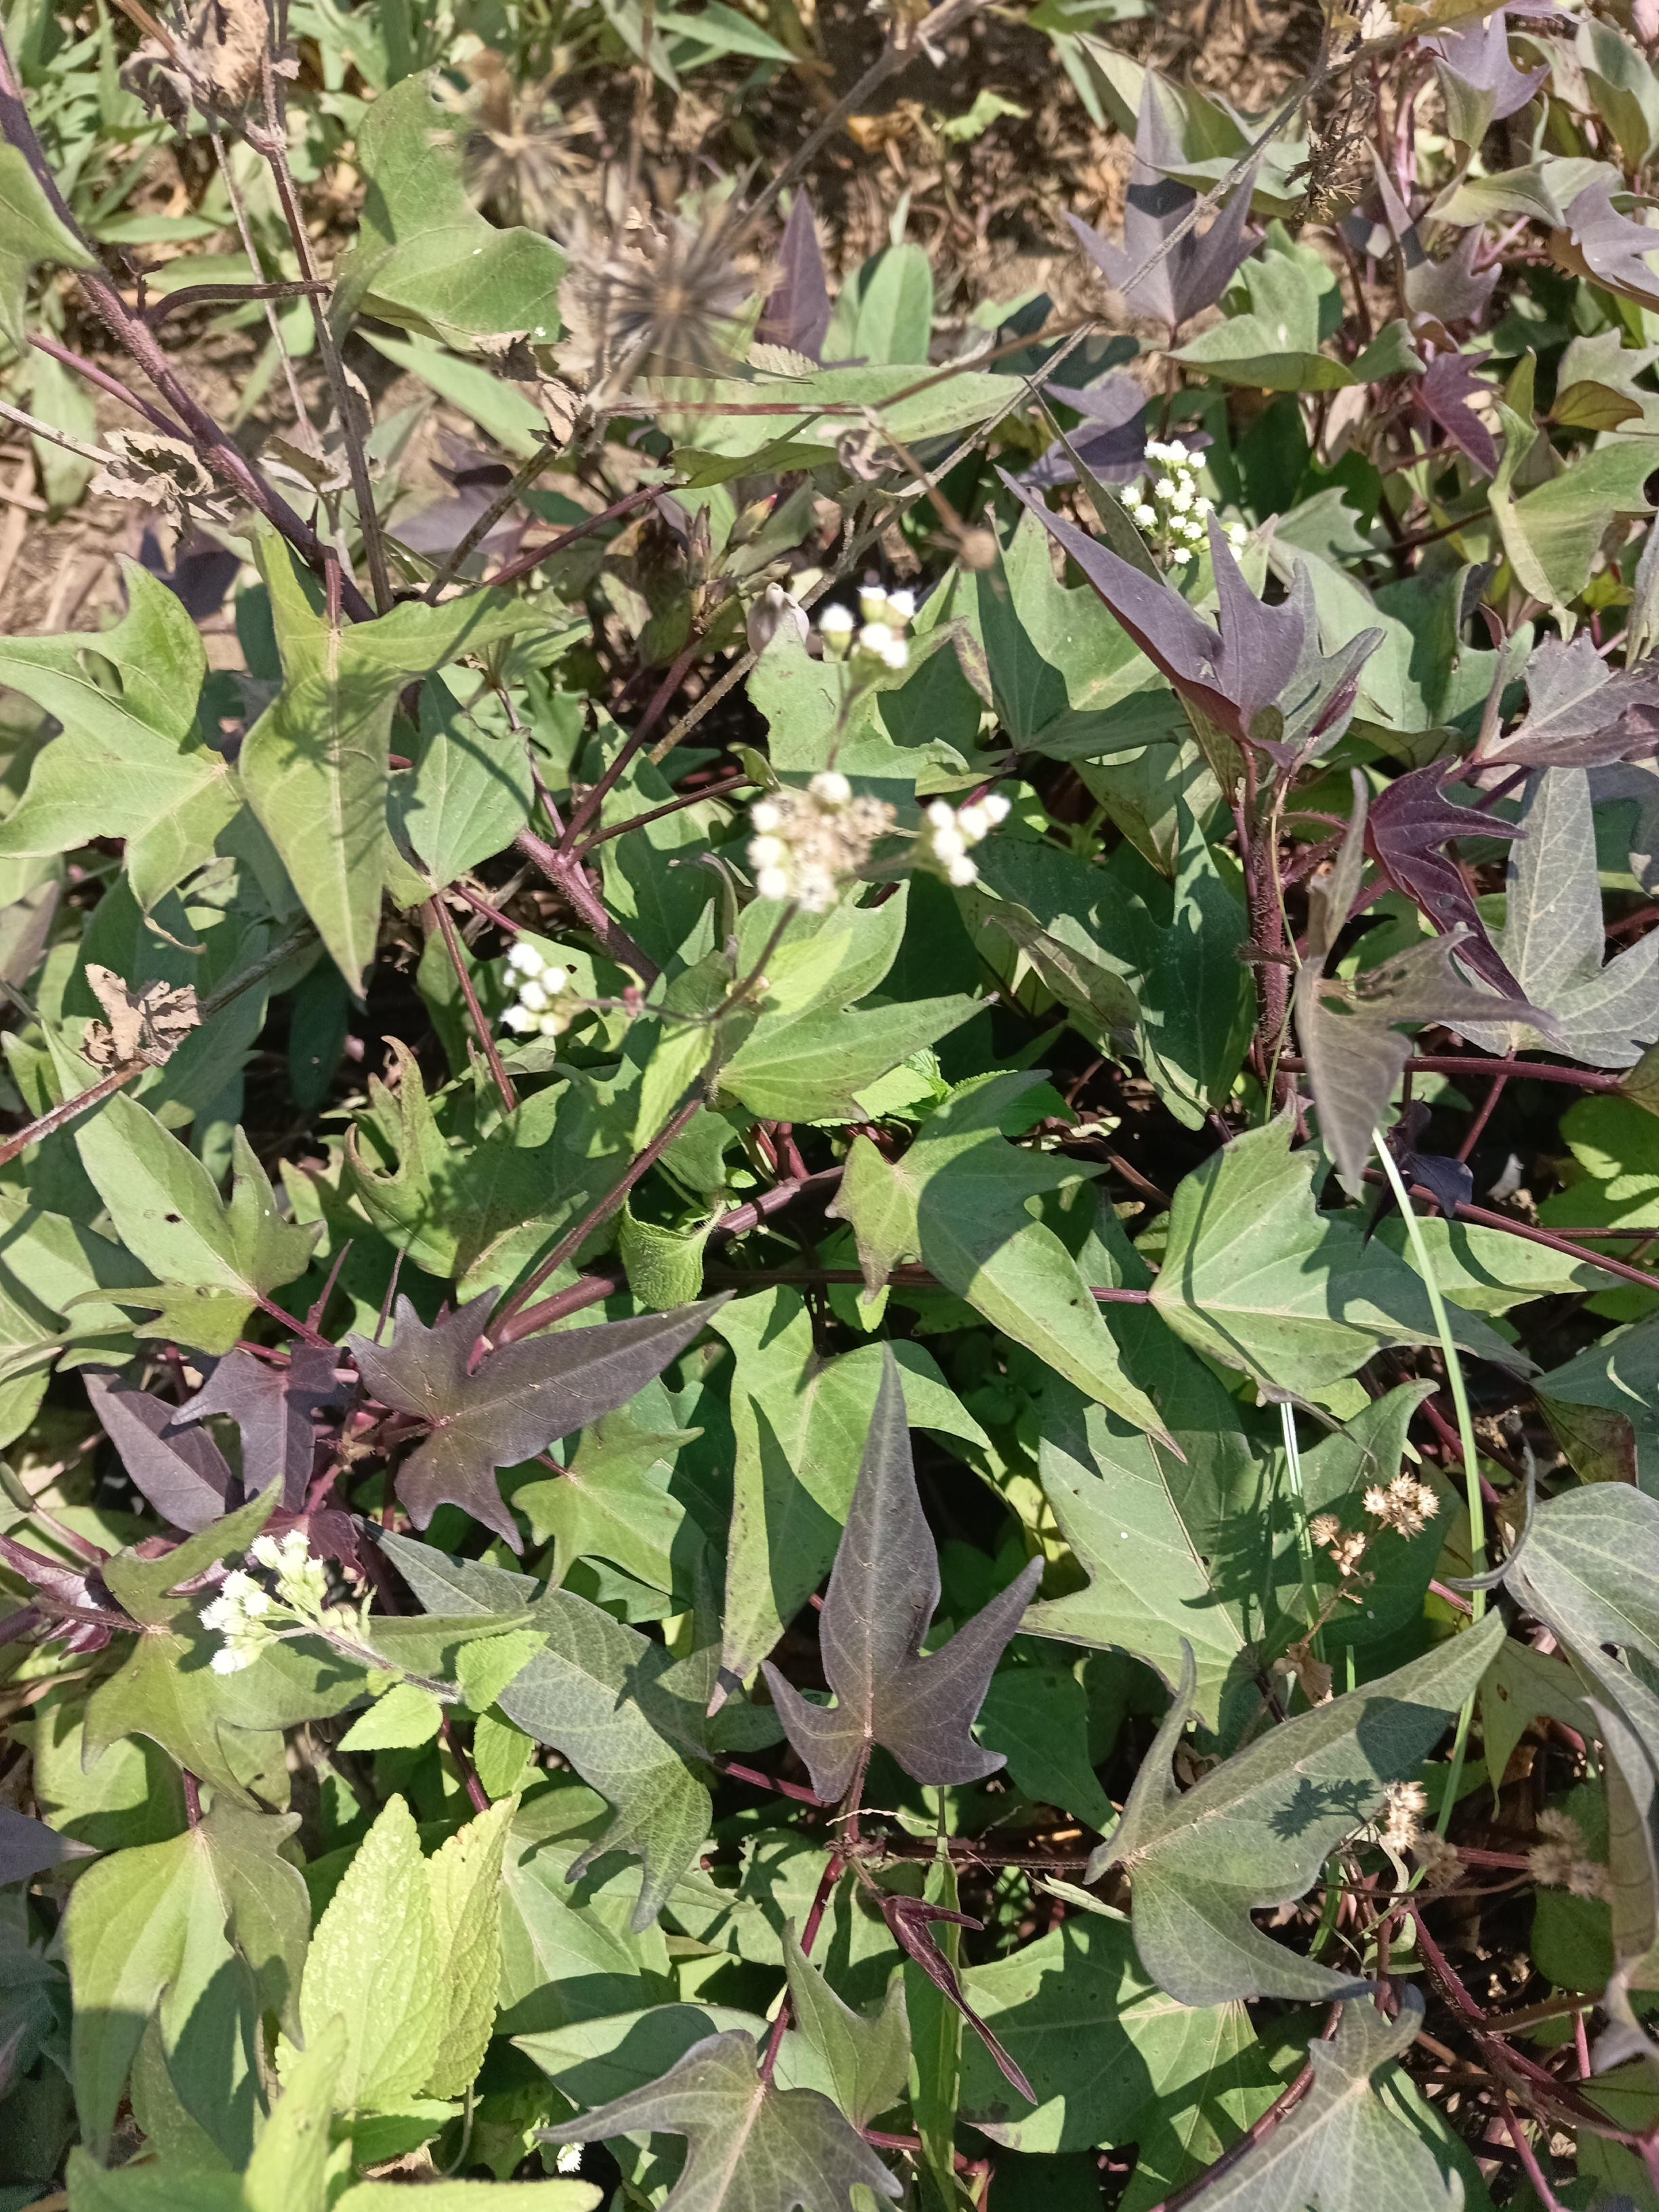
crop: sweet potato
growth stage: flowering
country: Tanzania
